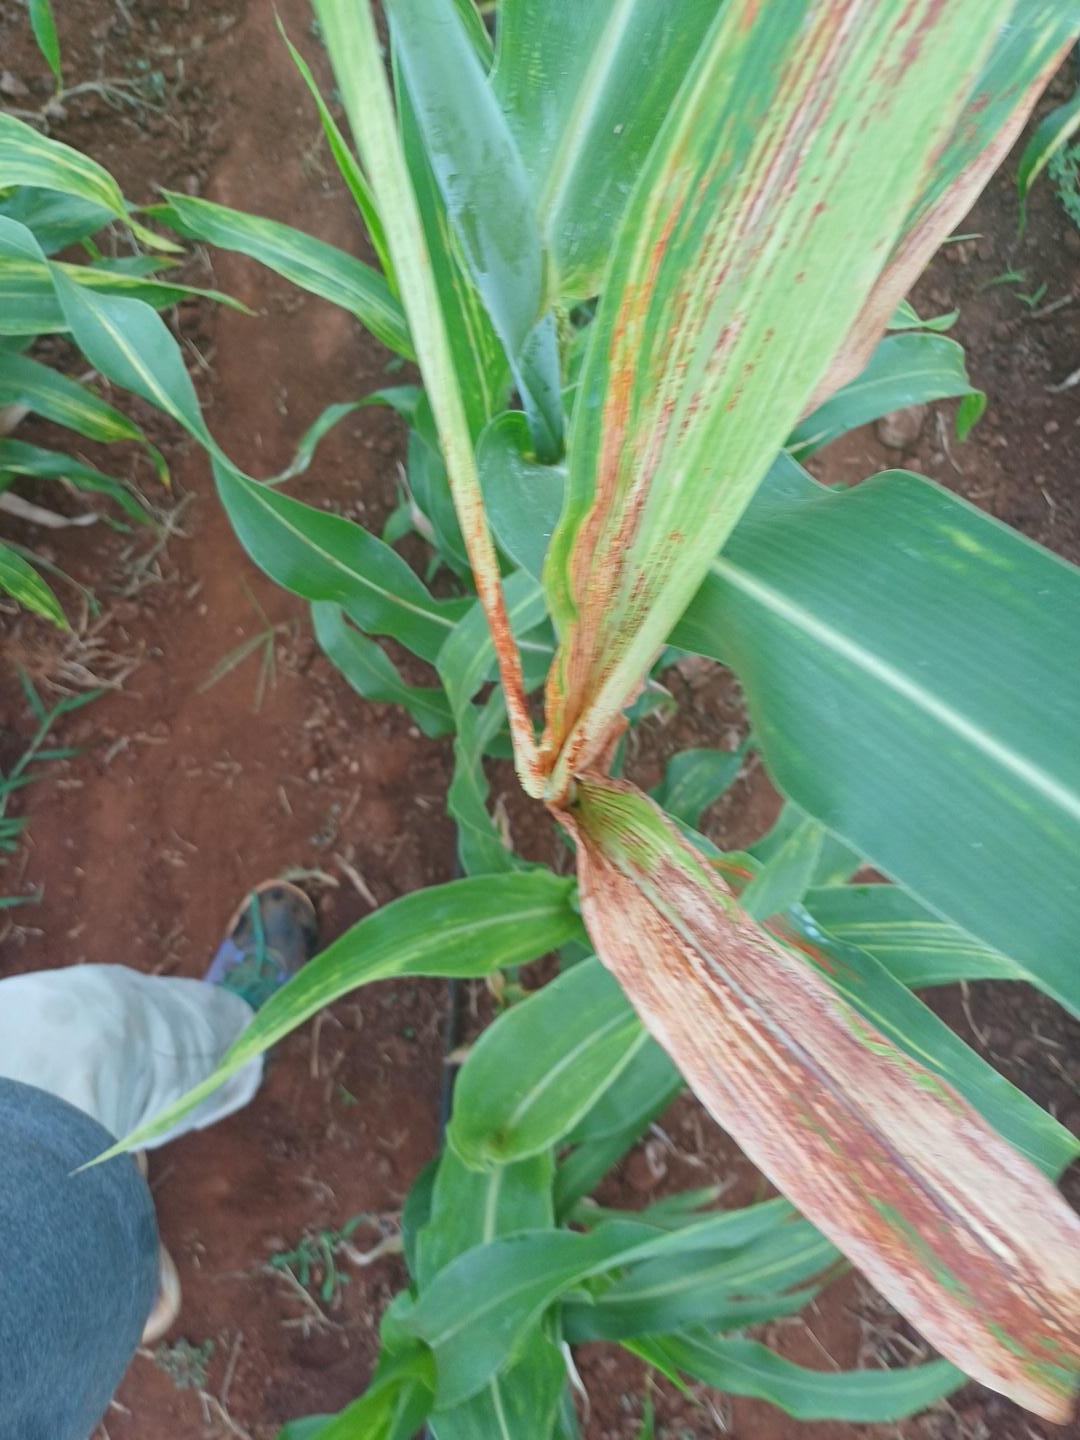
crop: sorghum
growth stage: heading tuber
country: Kenya
